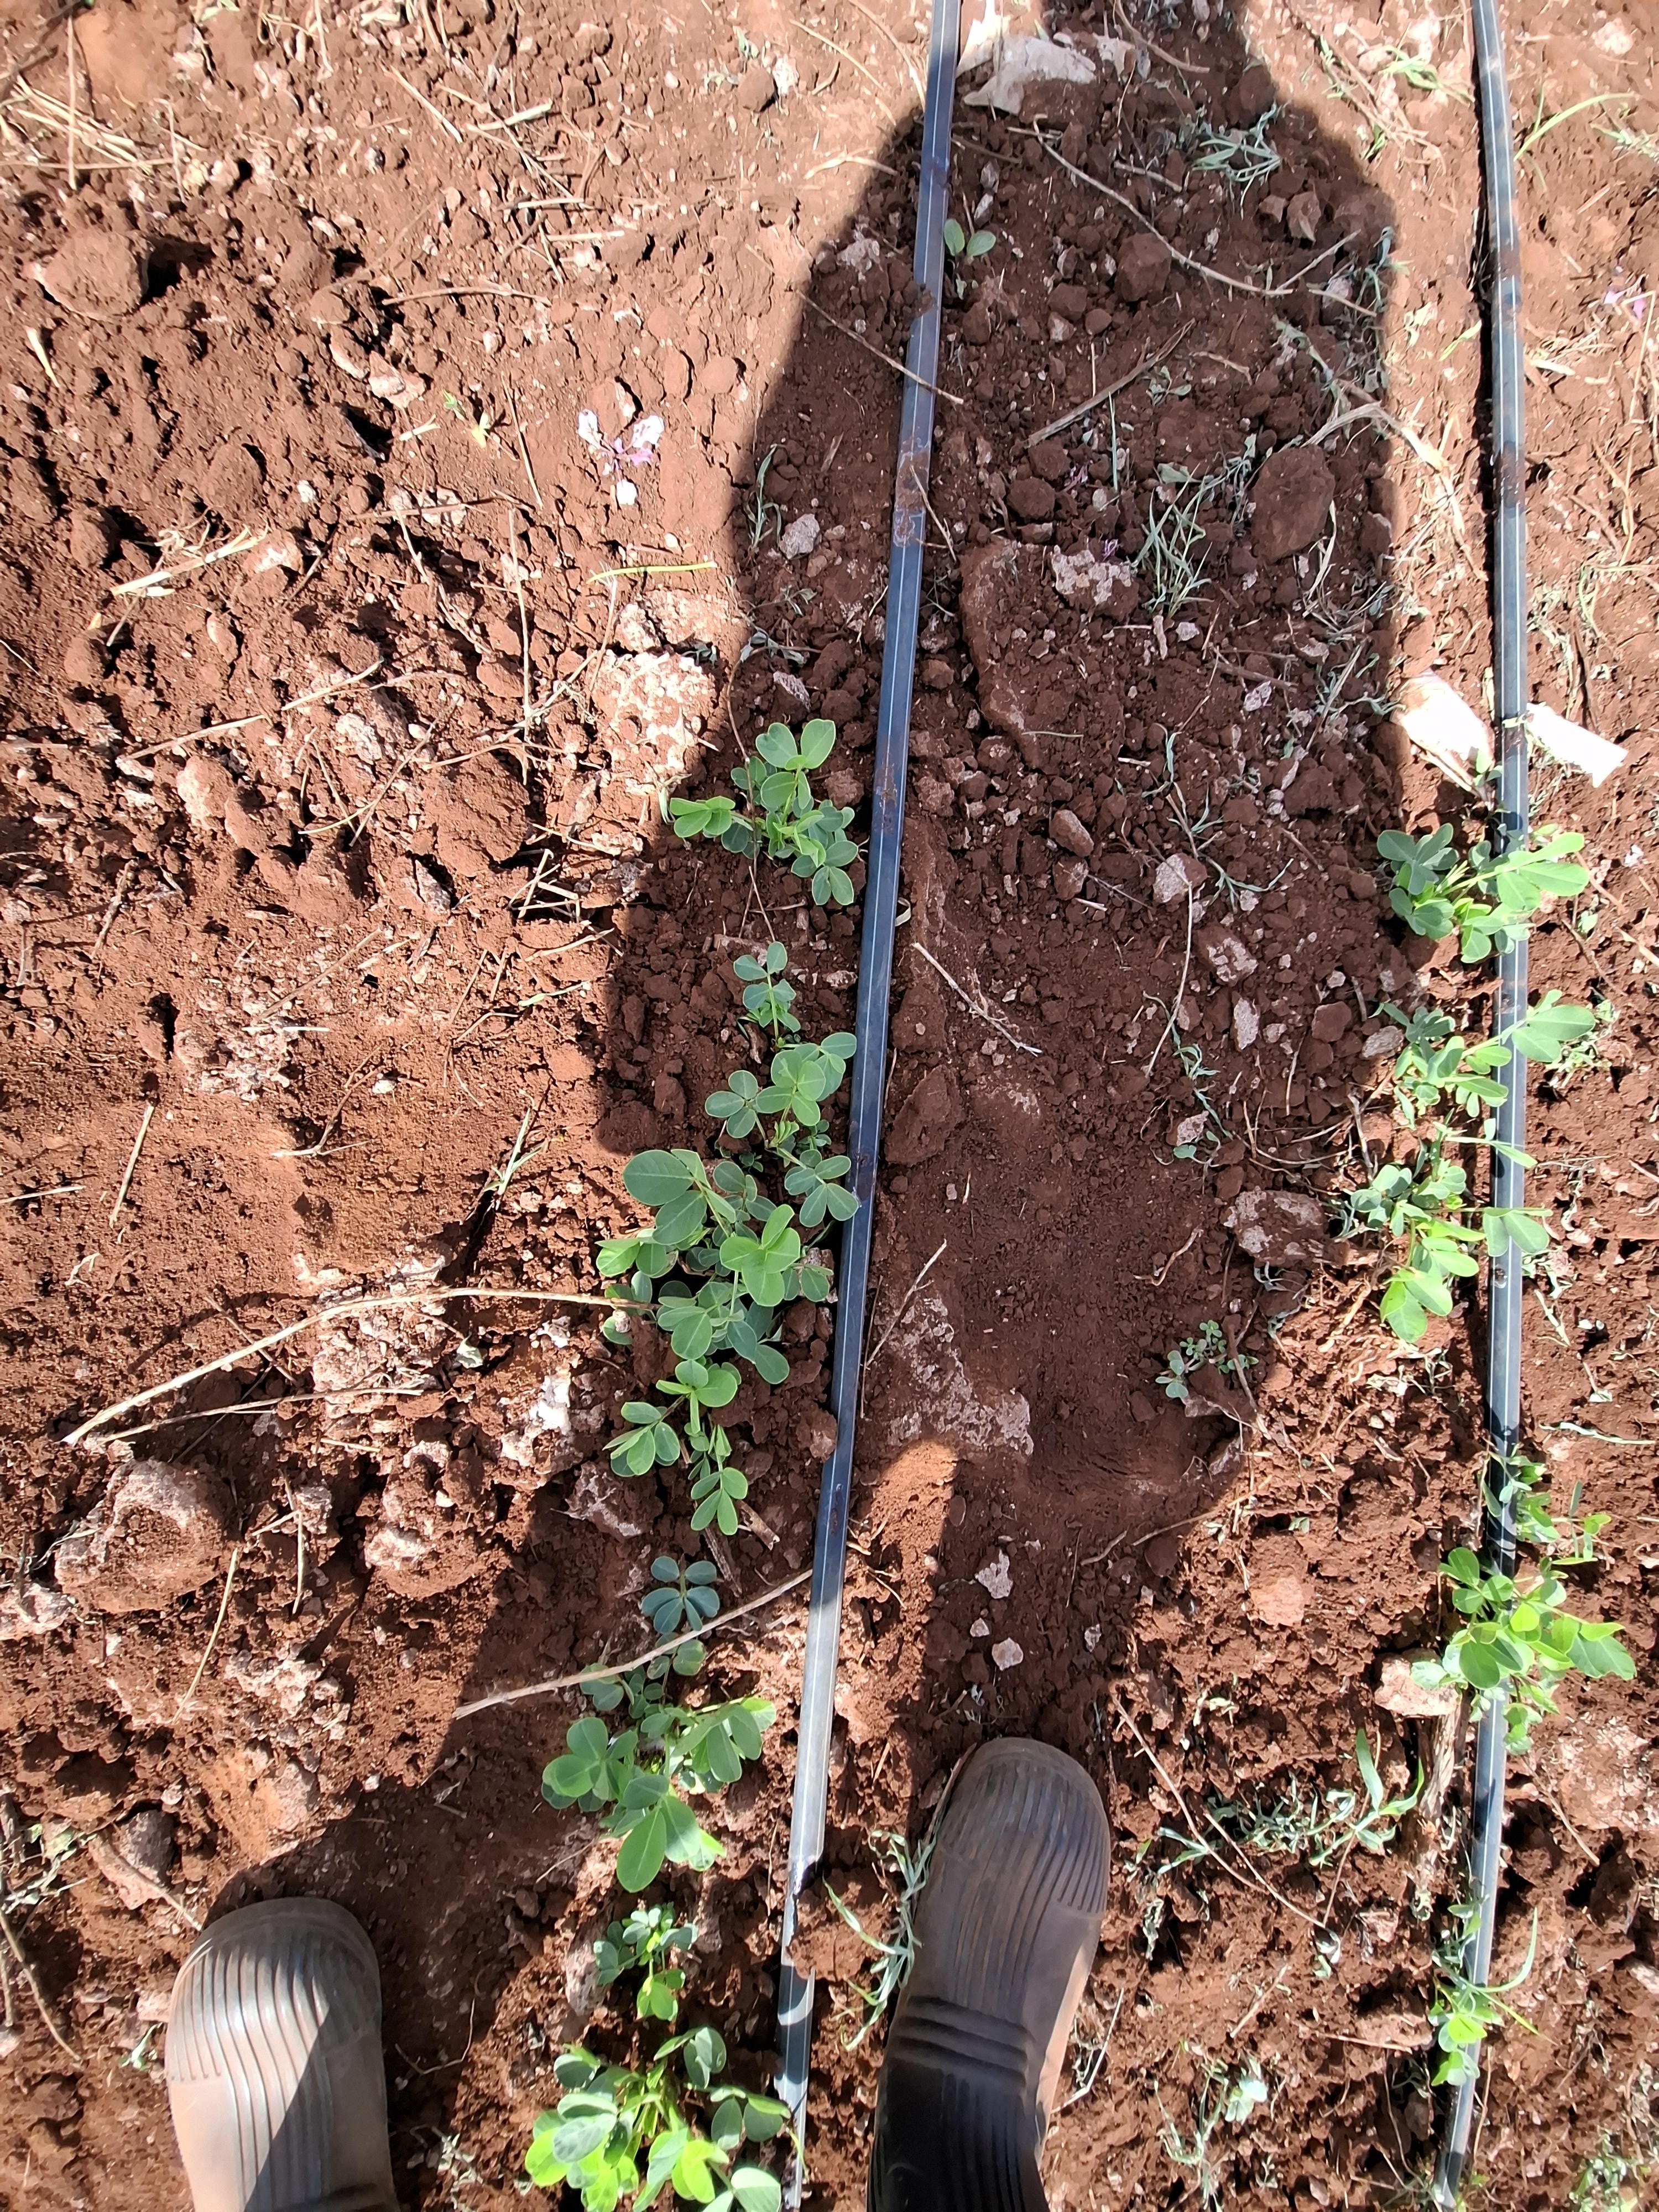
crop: groundnut
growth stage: vegetative
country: Kenya
